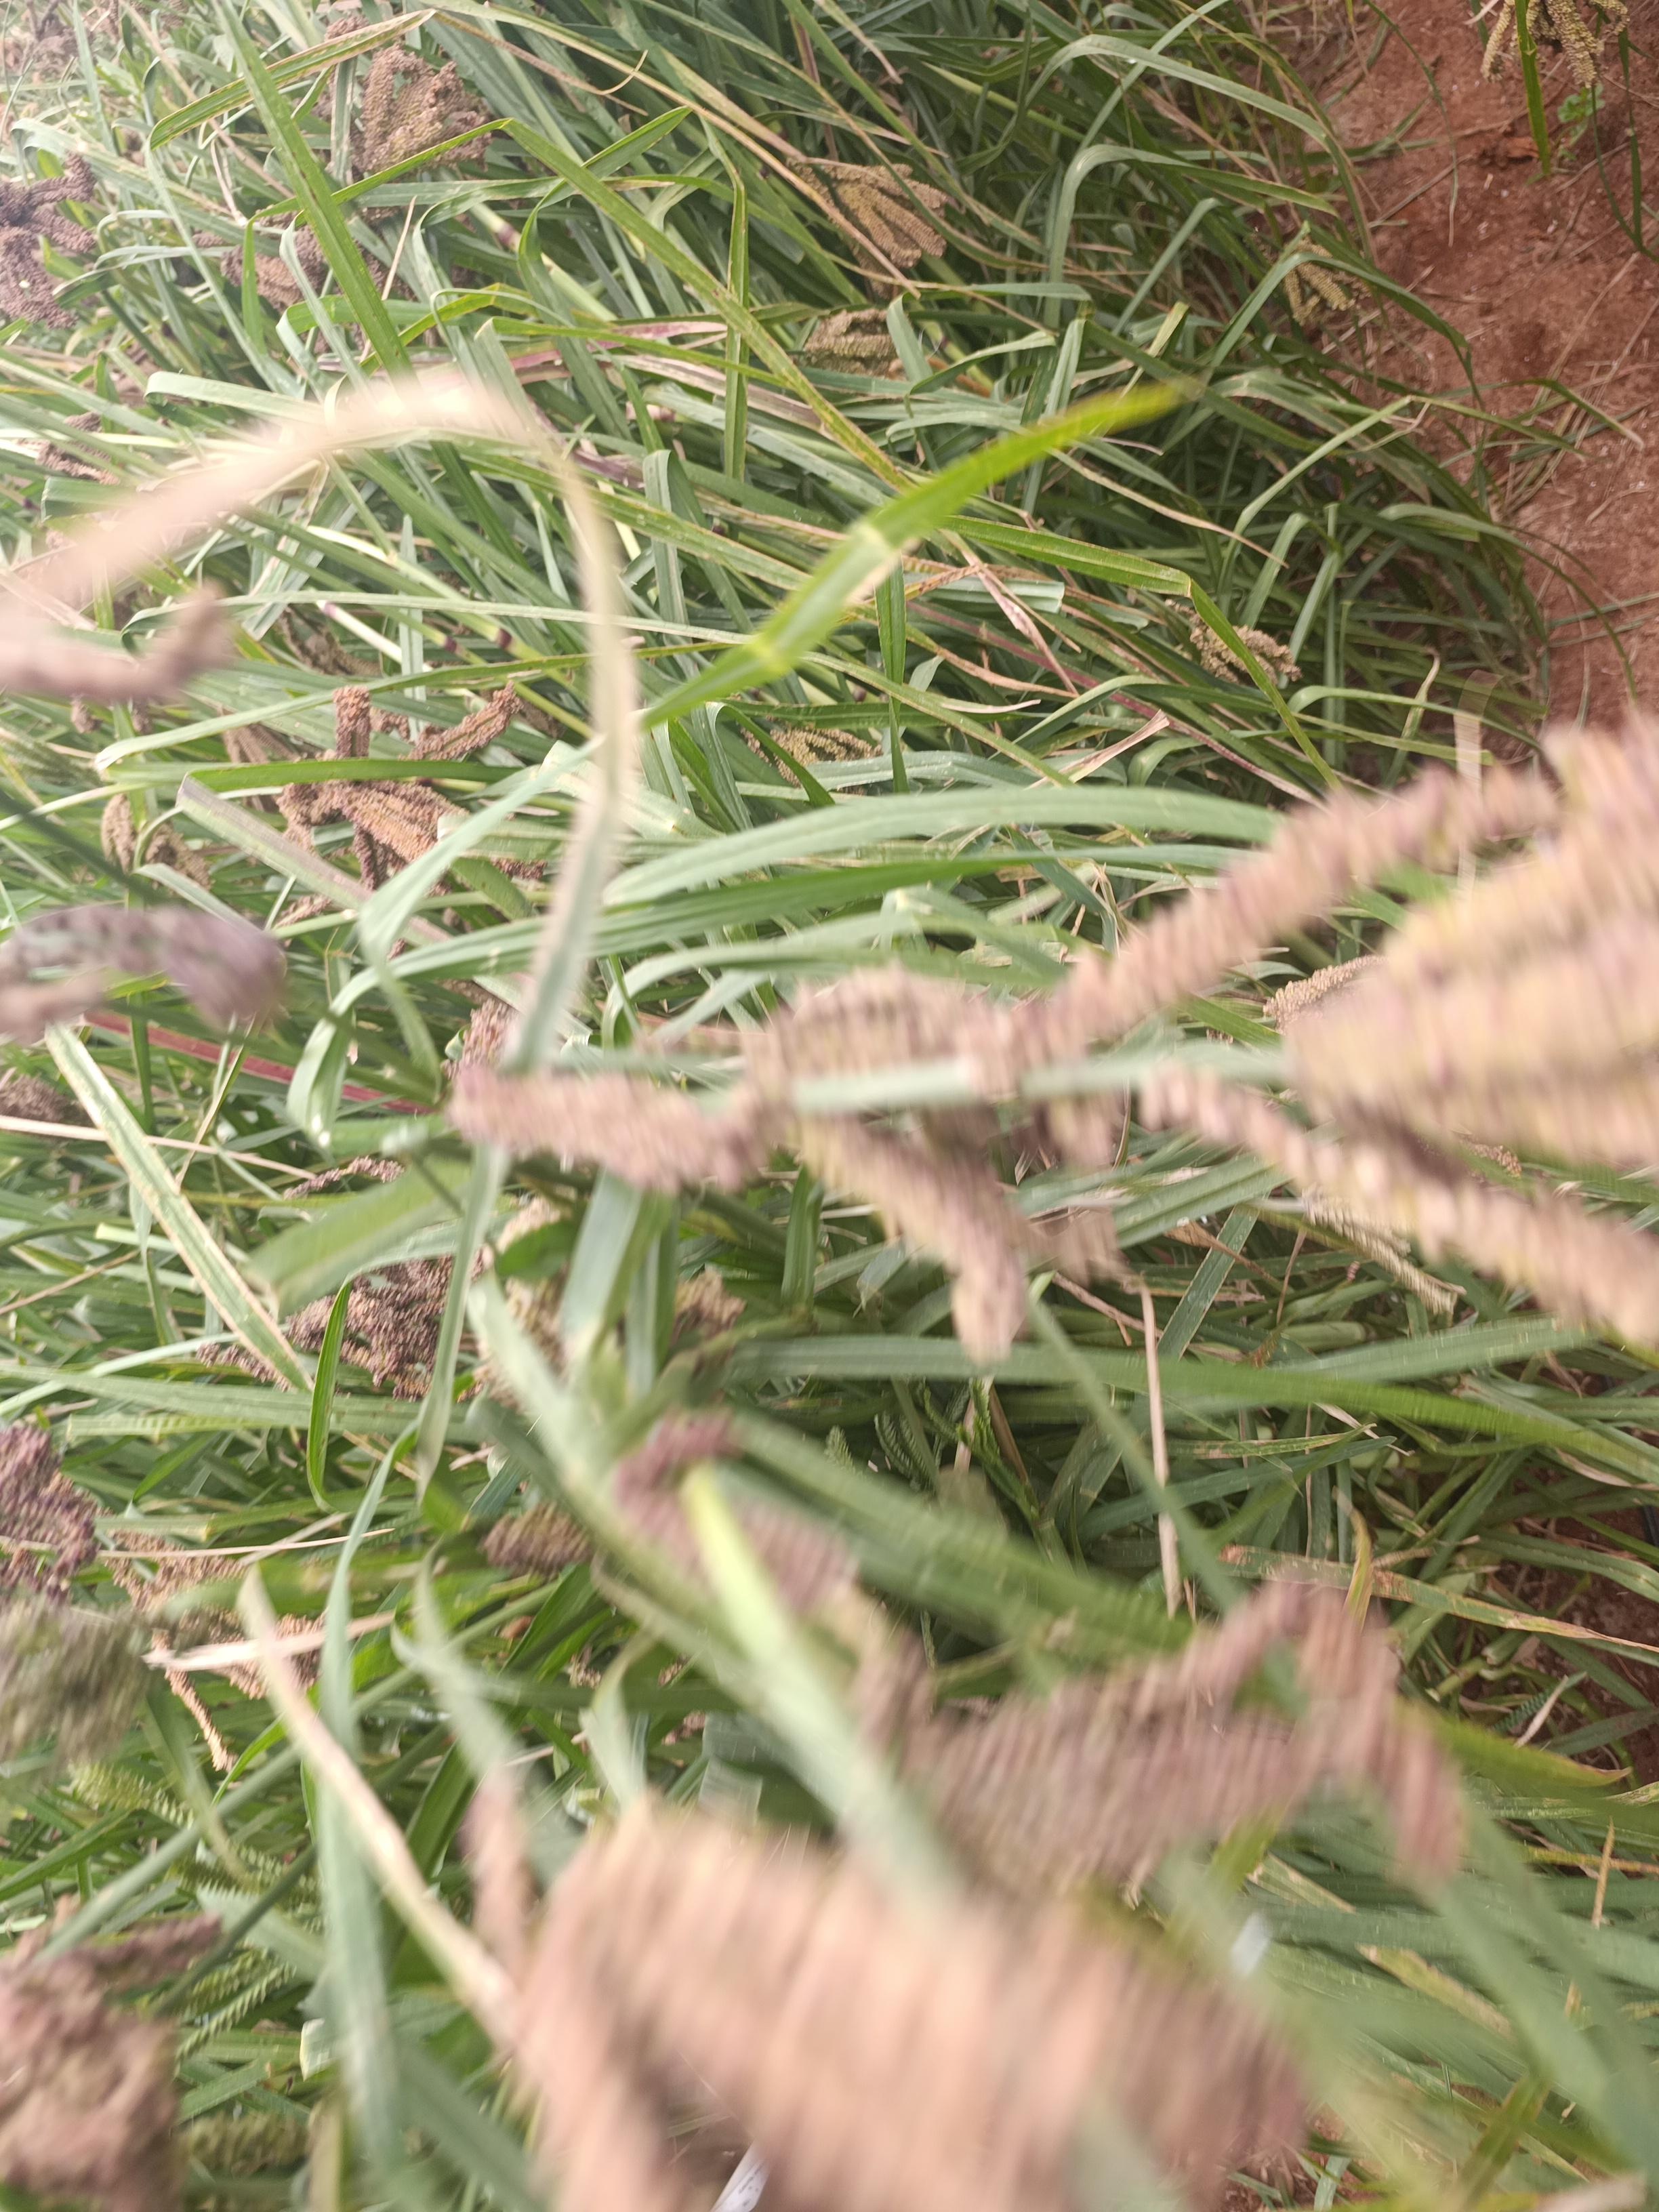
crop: finger millet
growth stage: filling grain
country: Kenya
